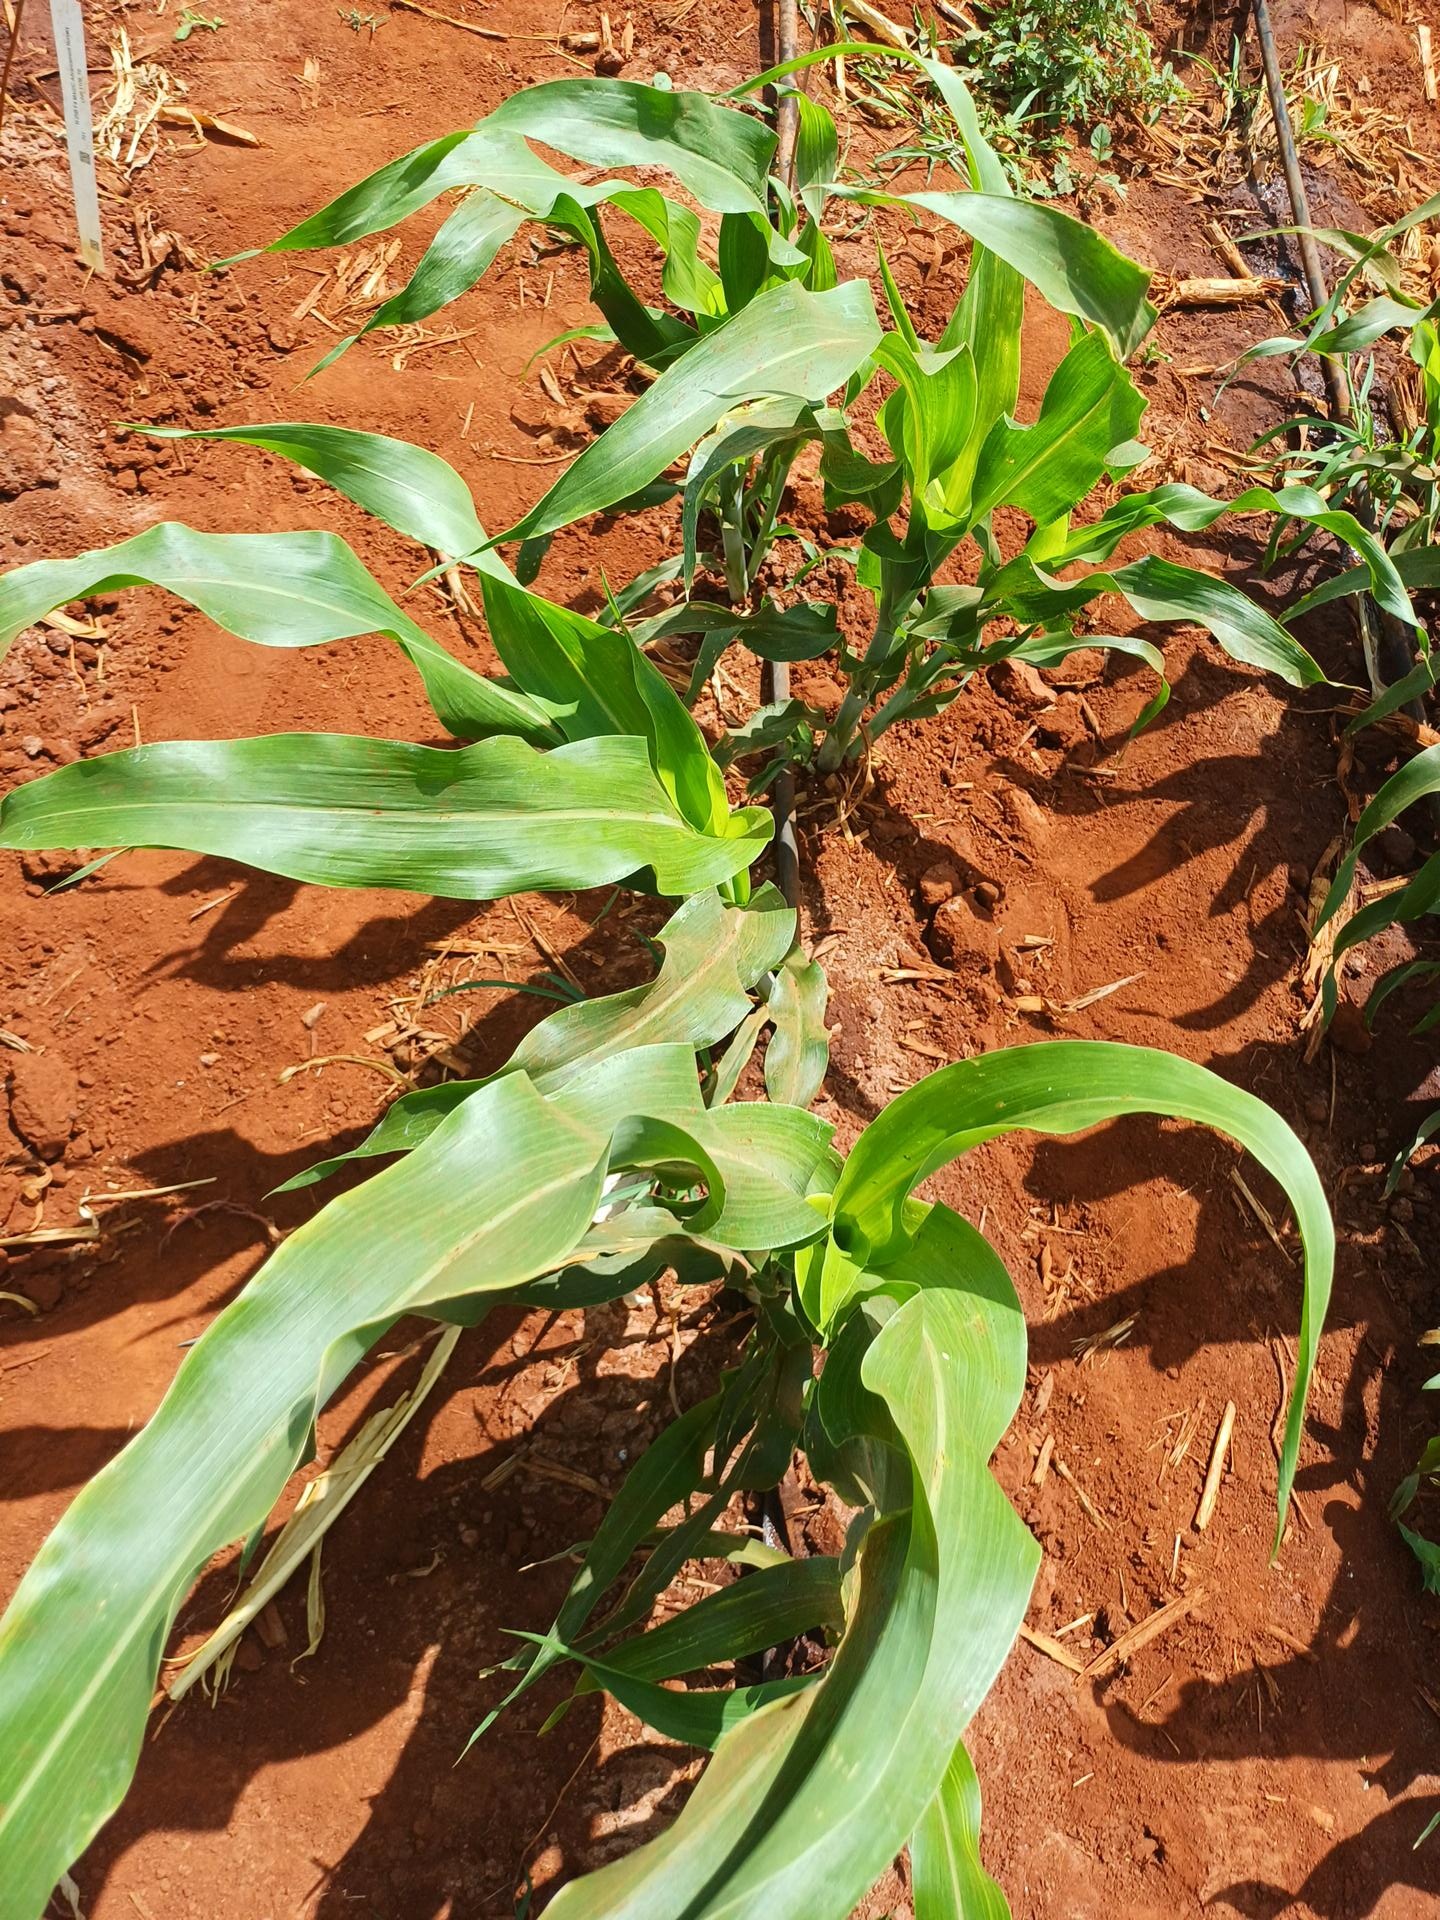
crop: sorghum
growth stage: vegetative
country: Kenya
